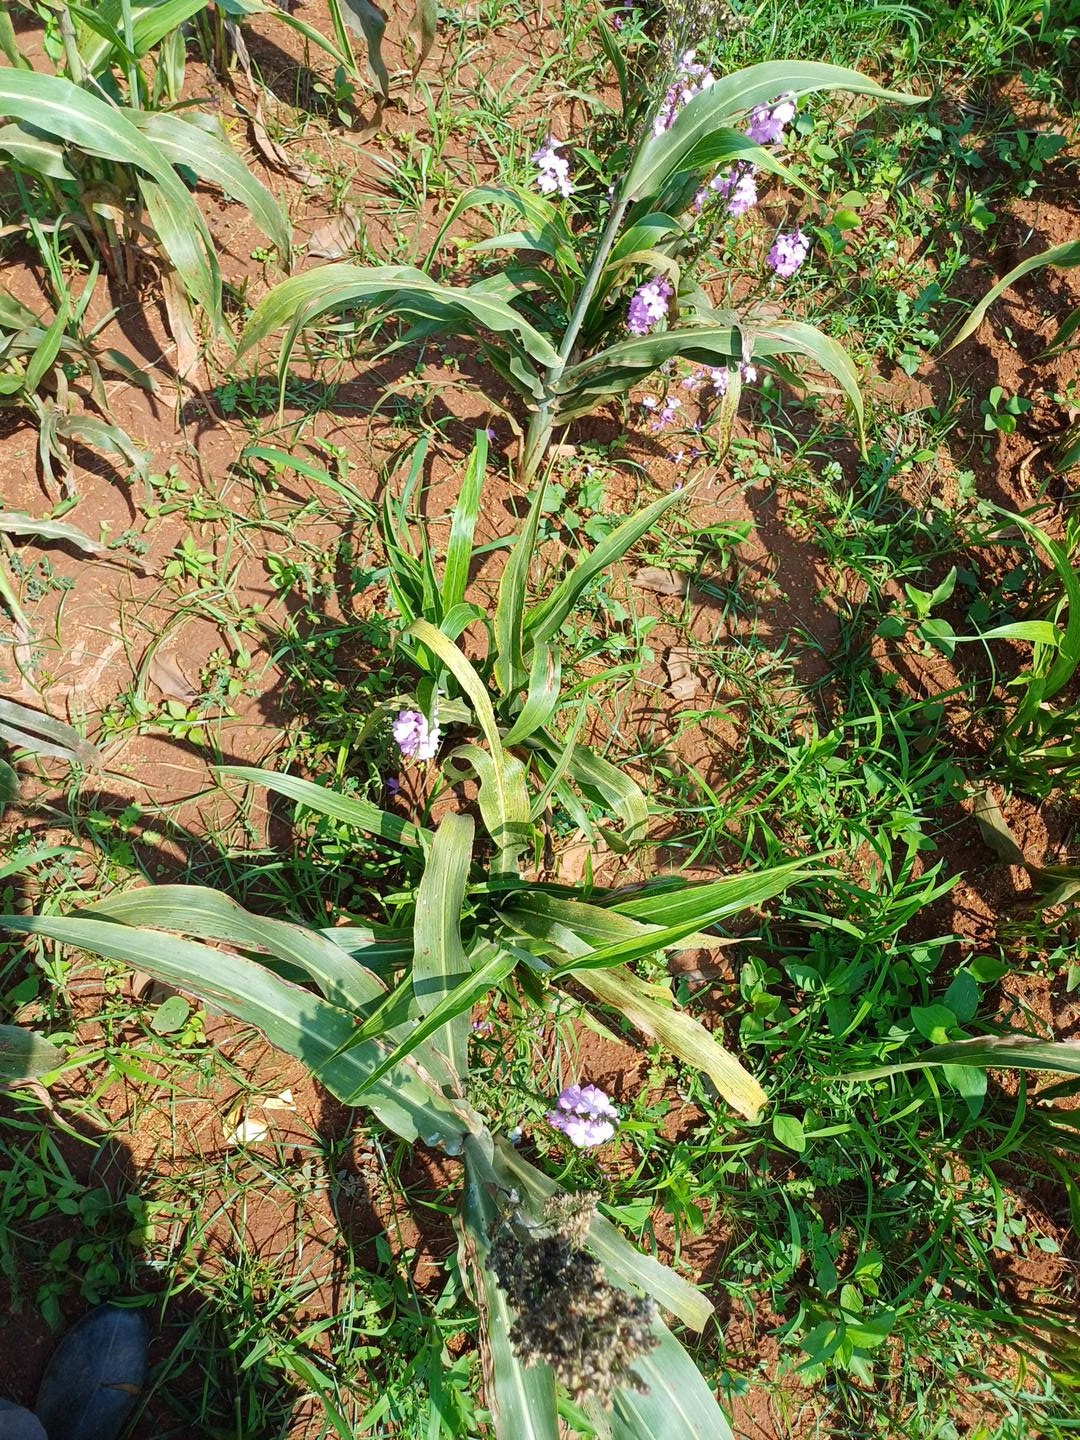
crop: sorghum
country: Kenya
